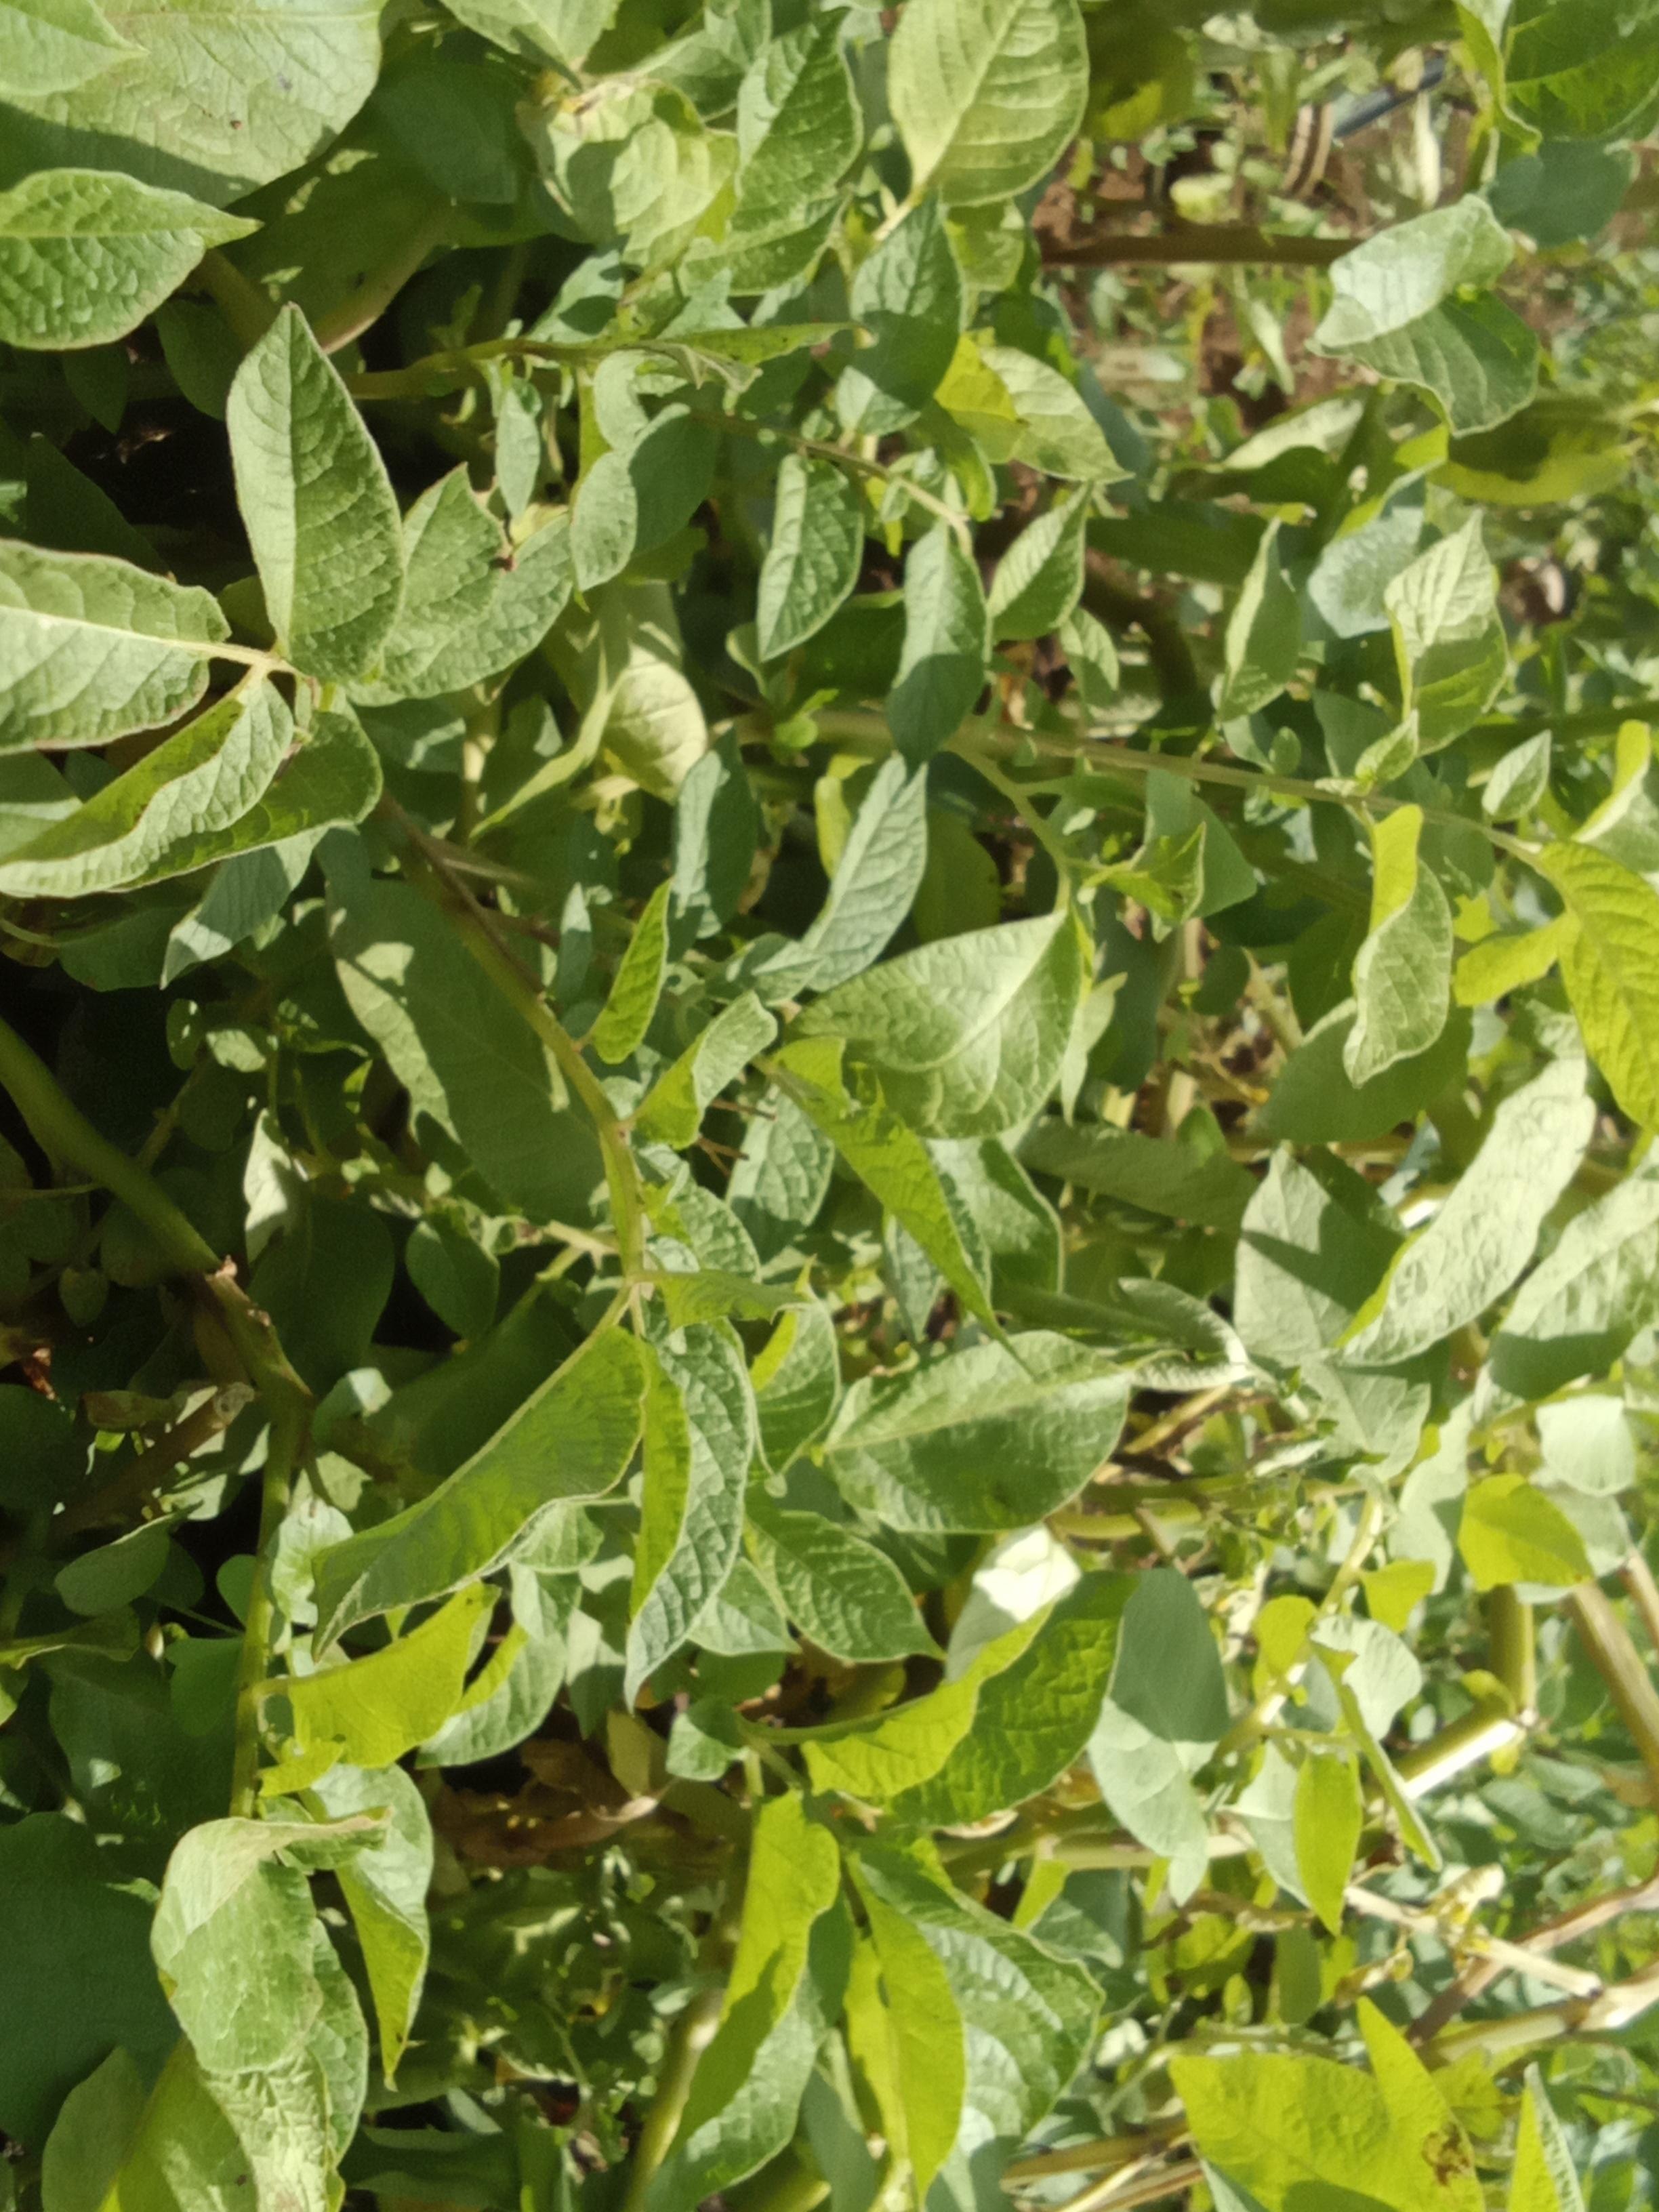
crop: potato
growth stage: vegetative
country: Kenya
